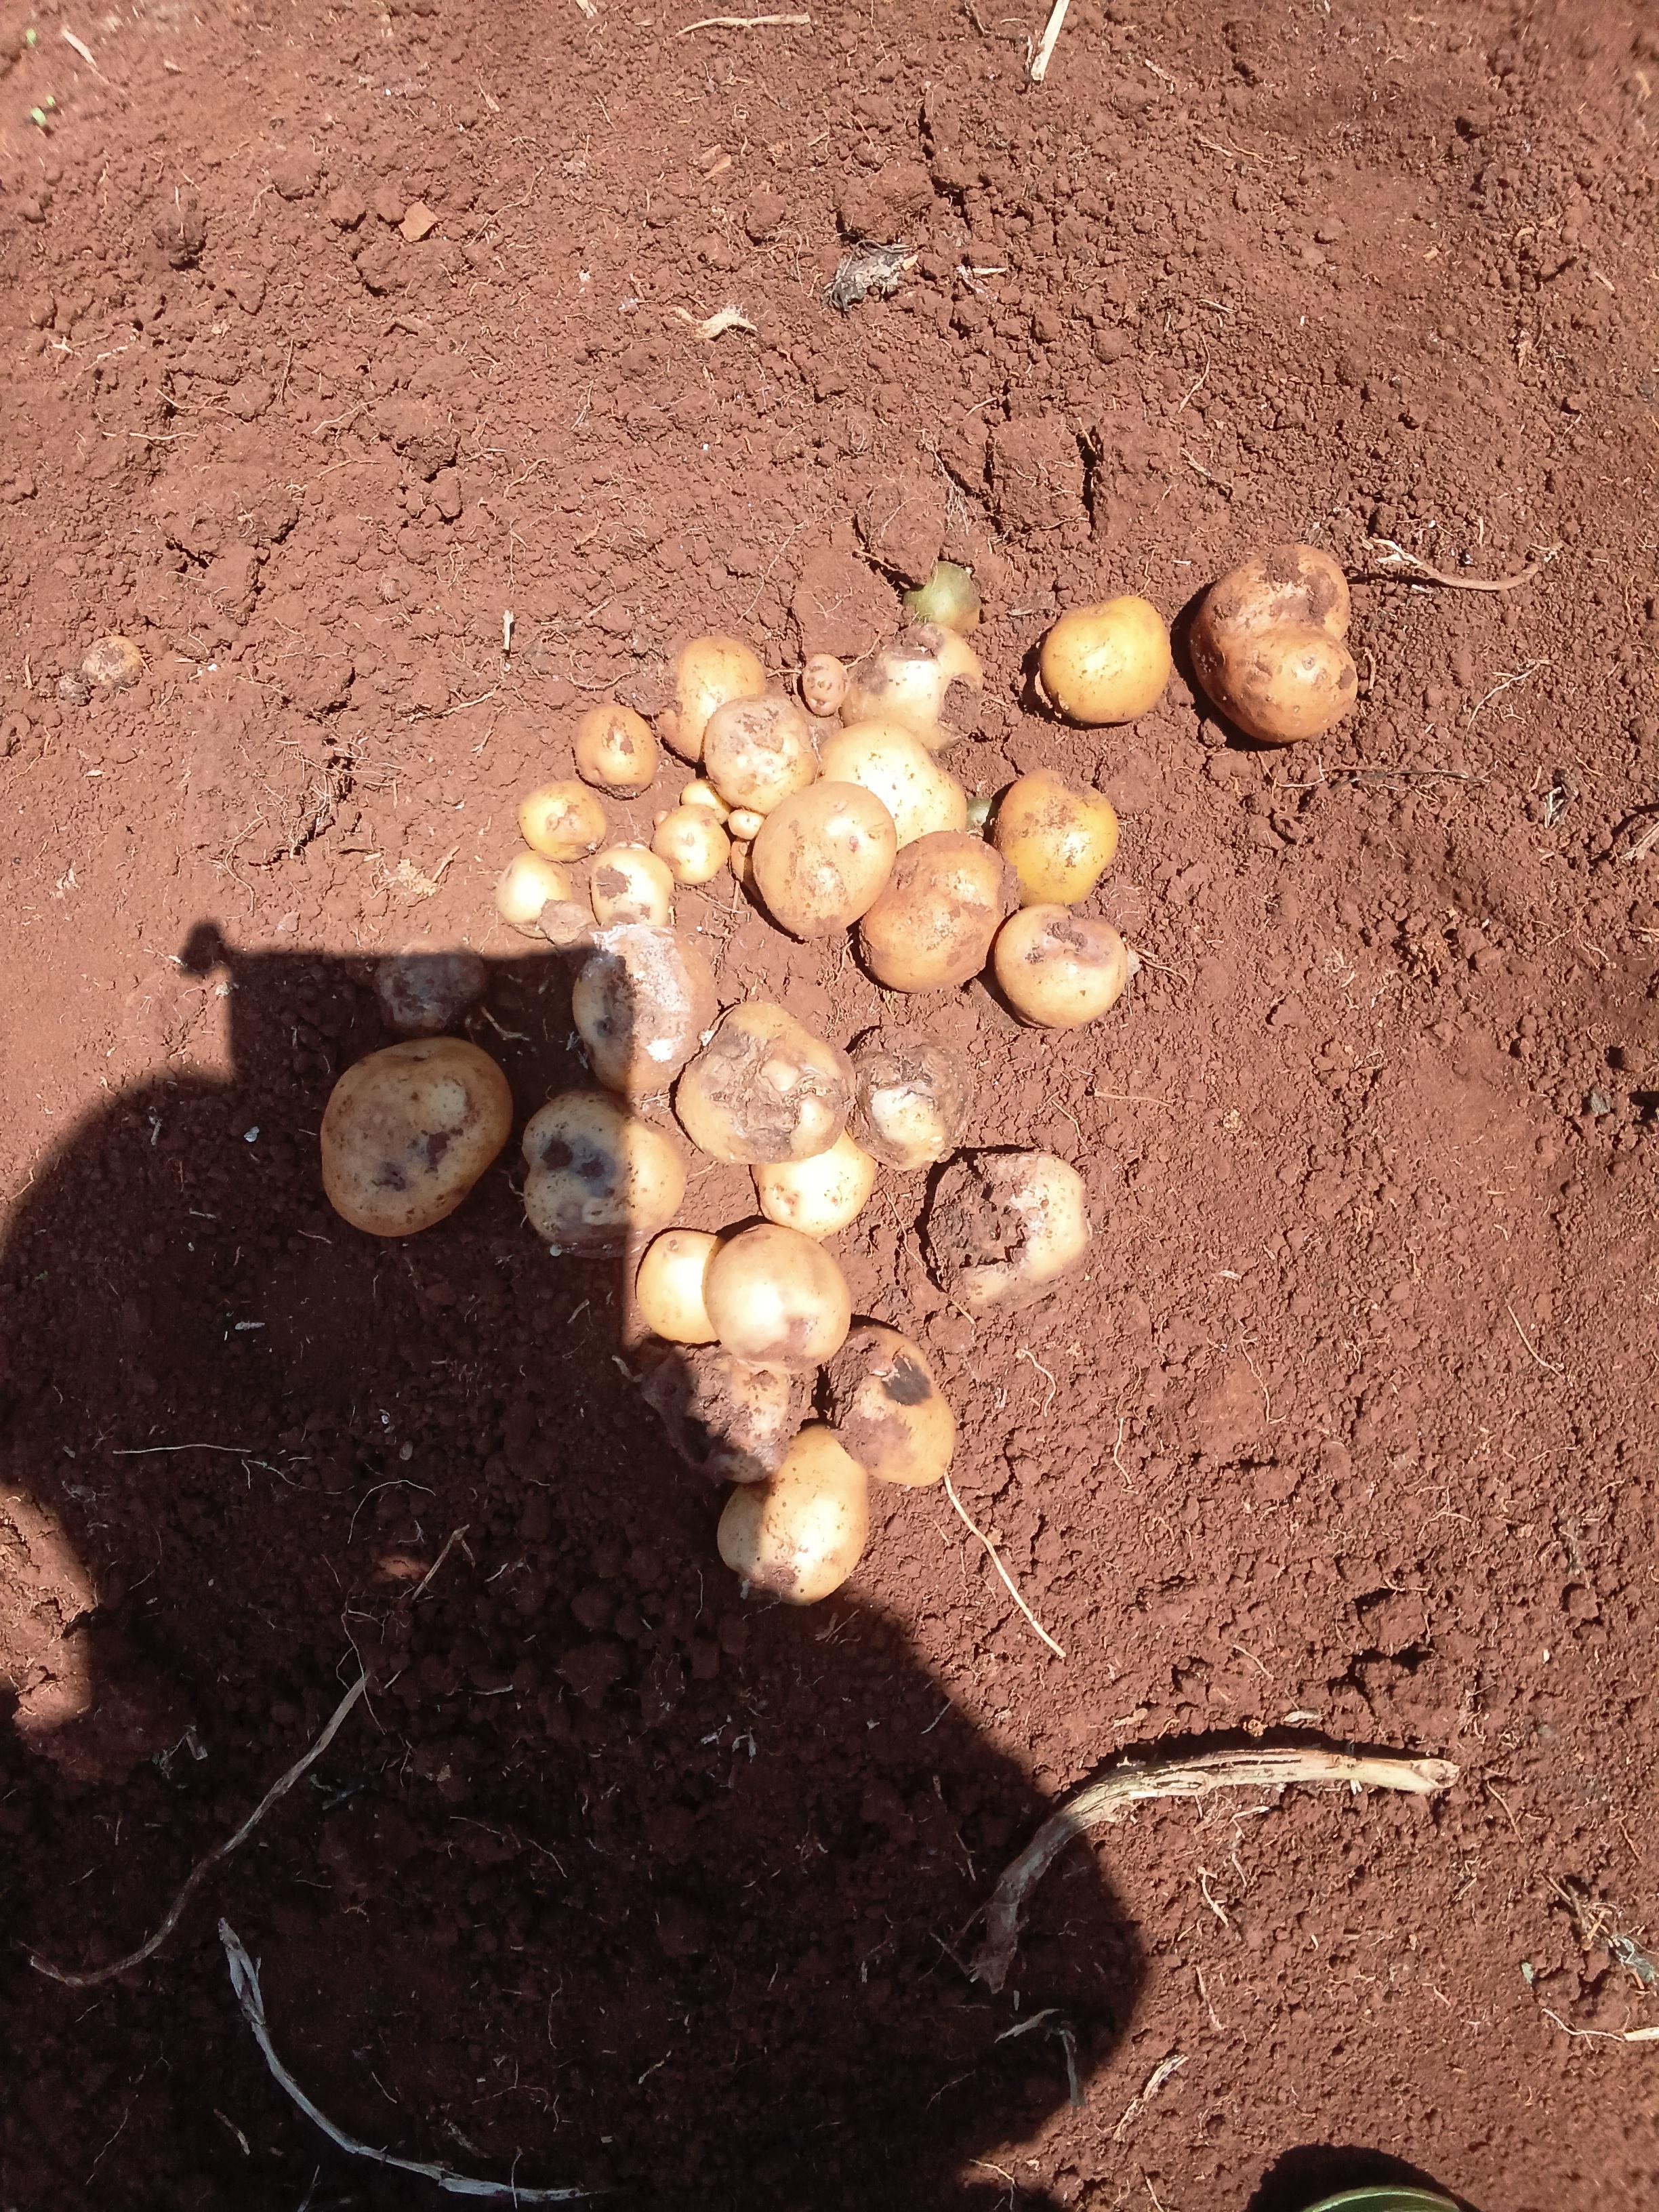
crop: potato
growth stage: harvest
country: Kenya
